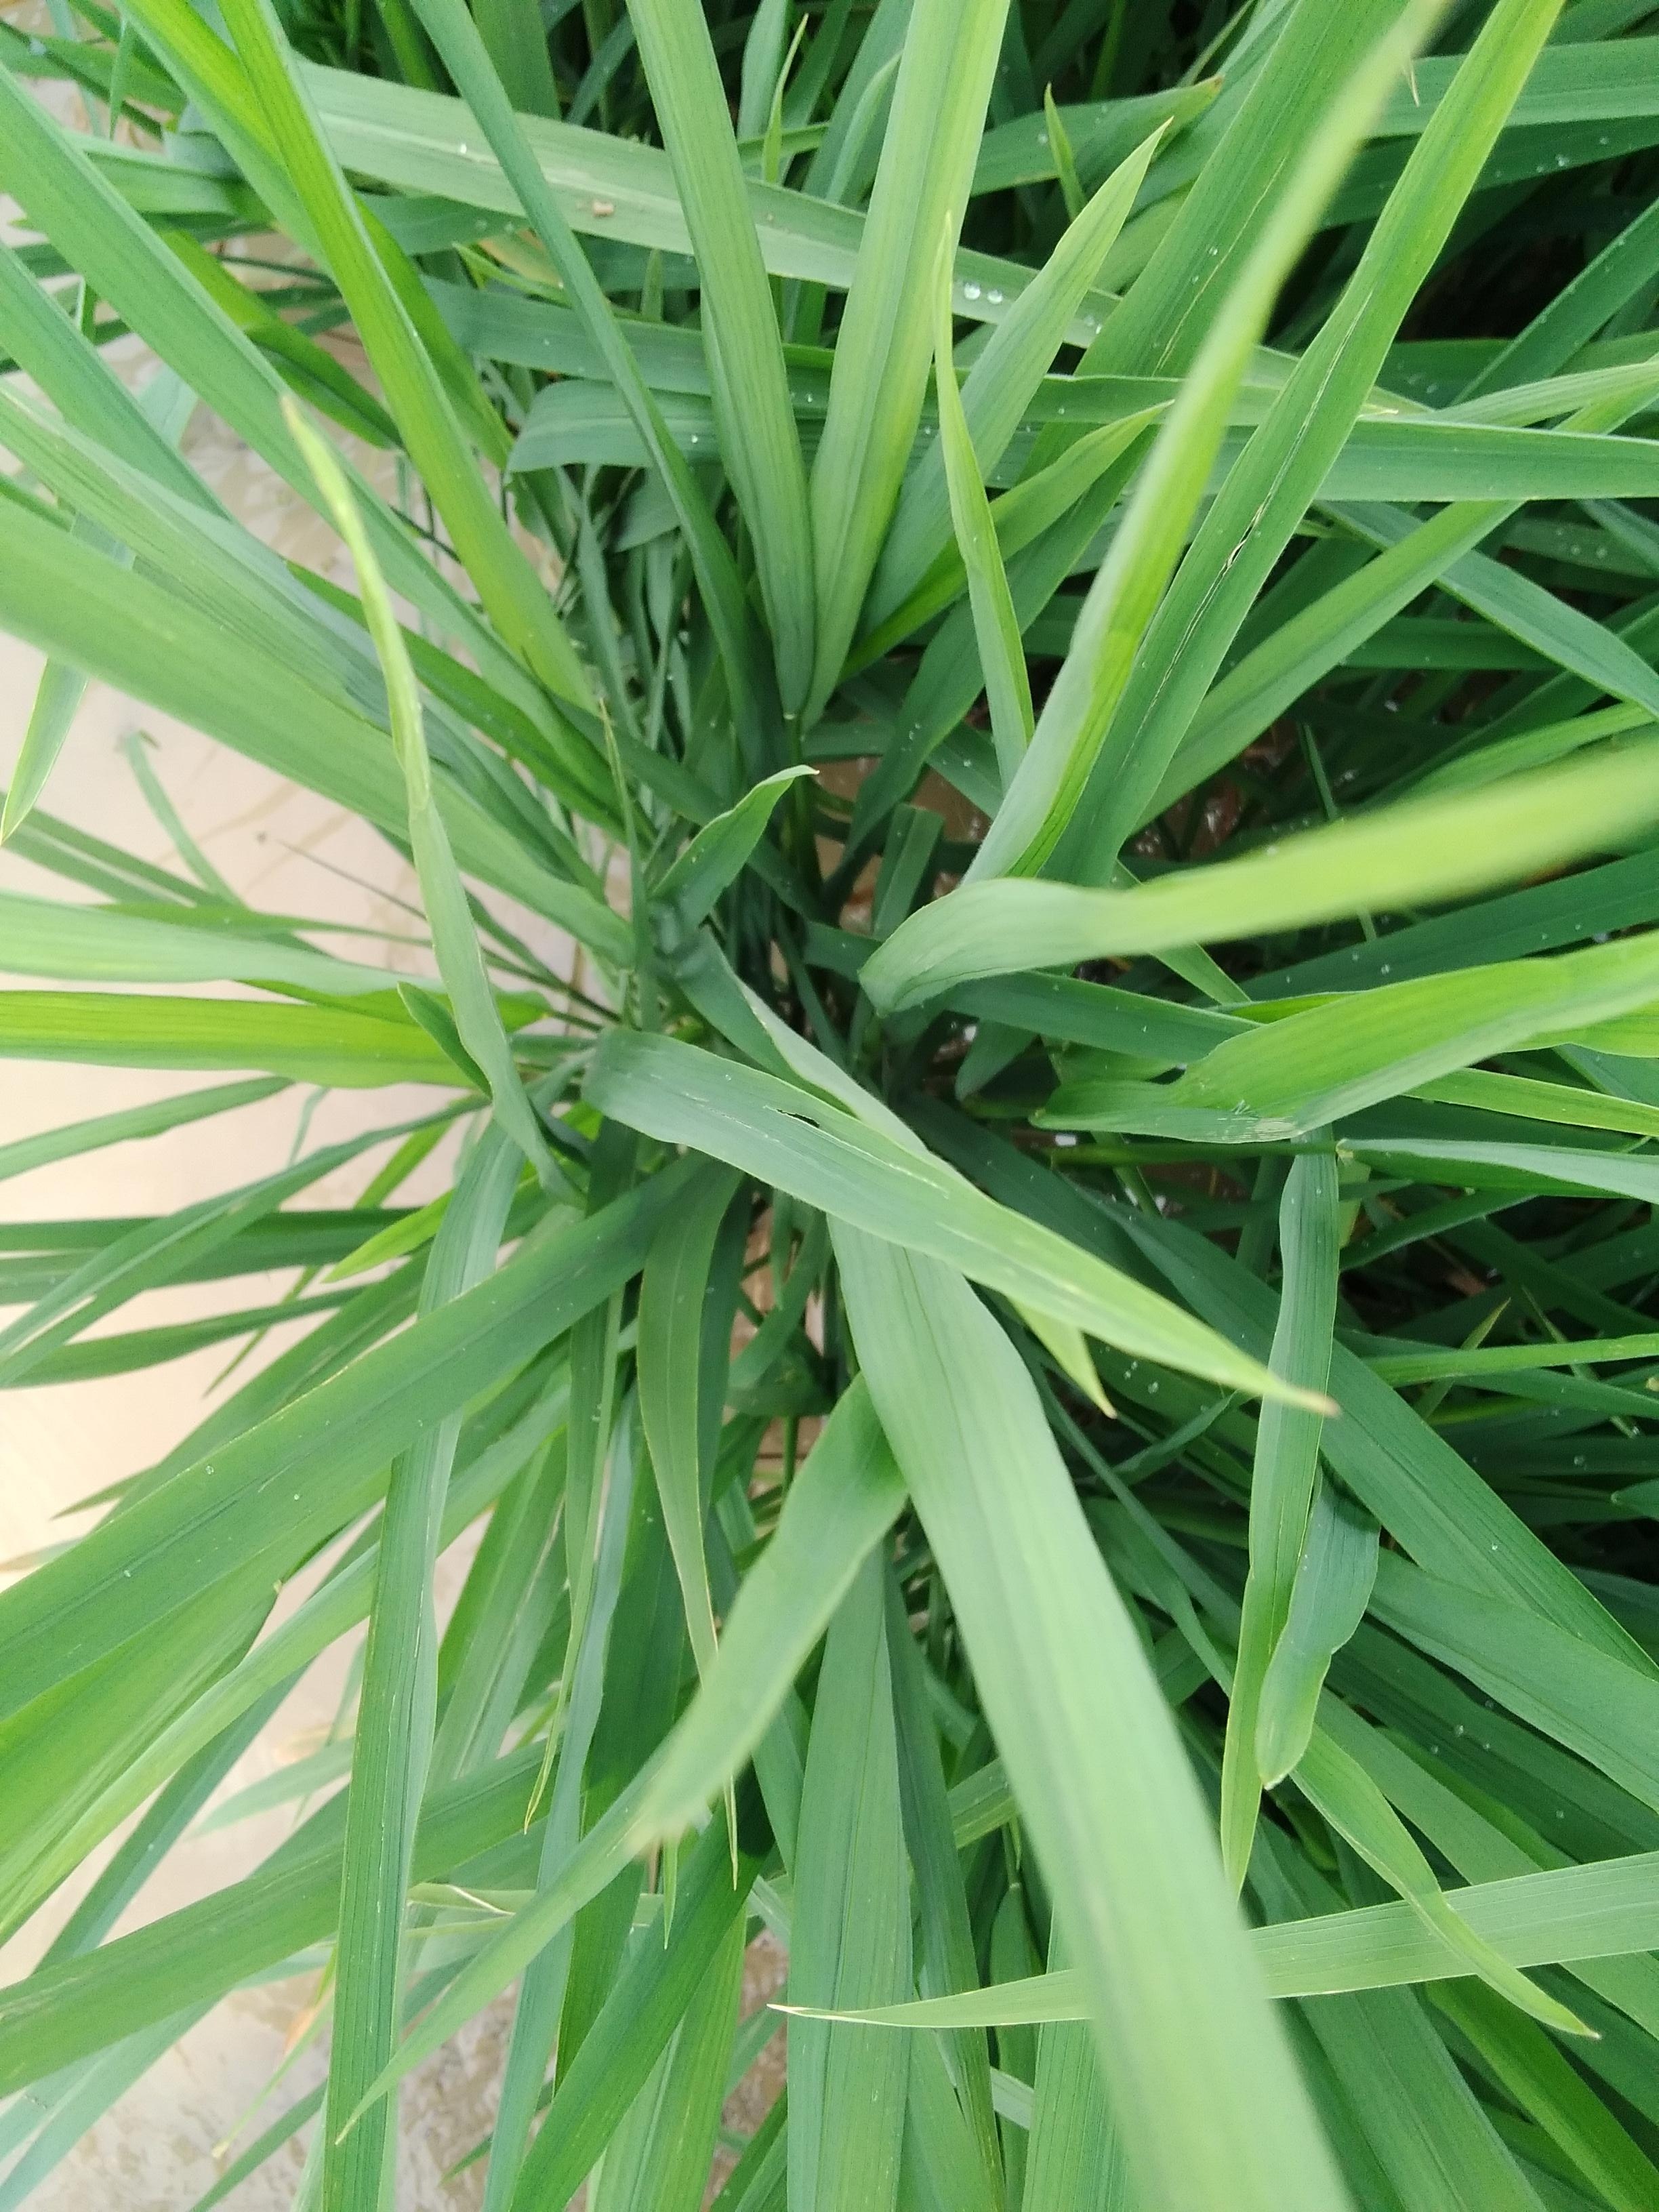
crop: rice
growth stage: booting
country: Nigeria
